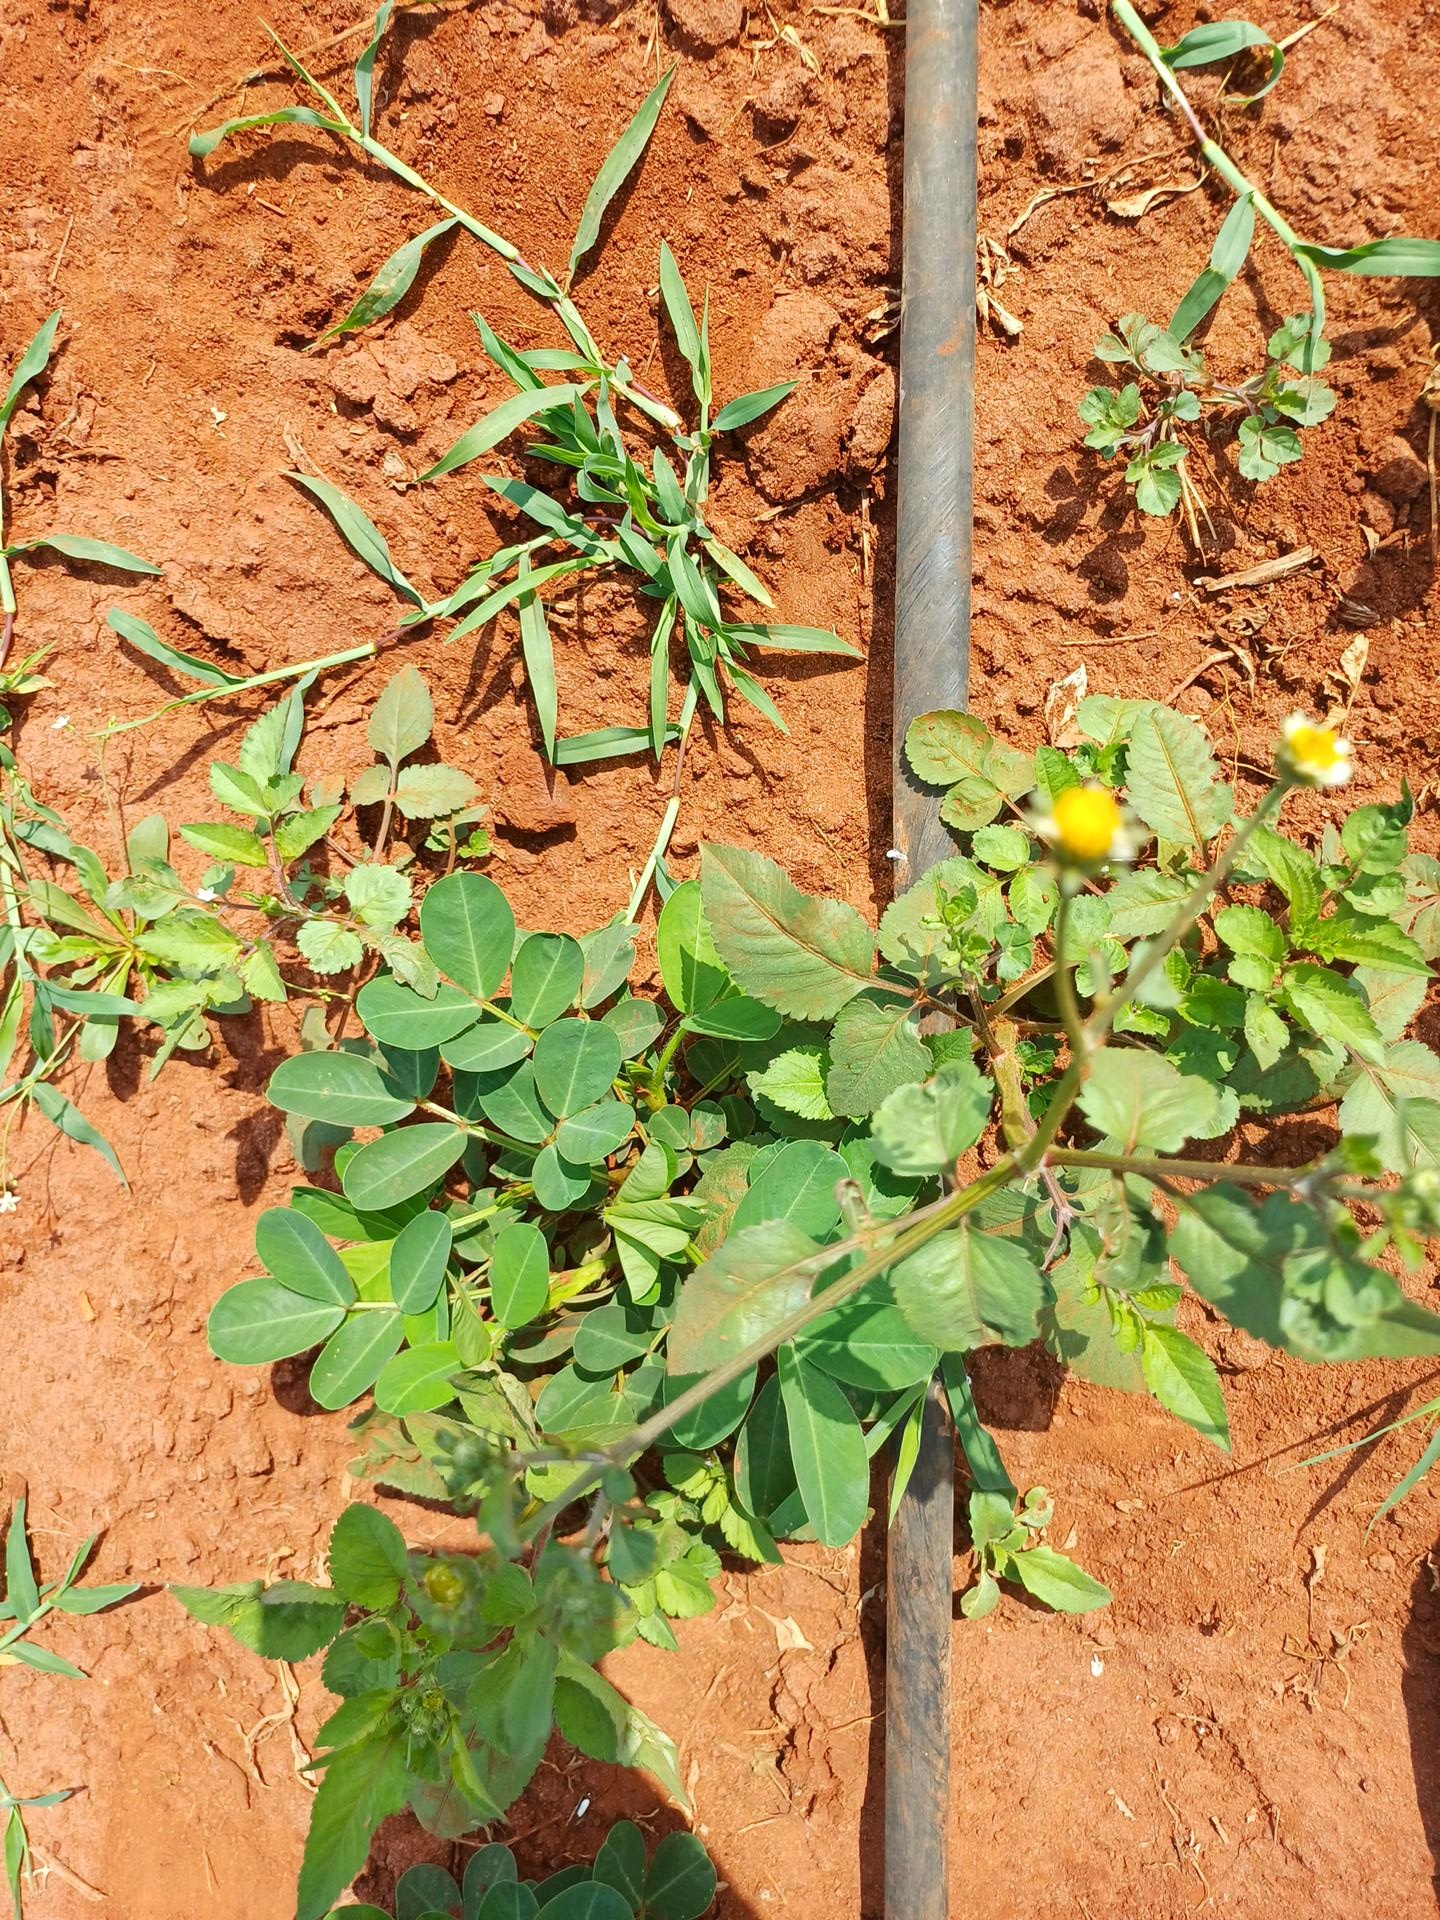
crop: groundnut
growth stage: flowering
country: Kenya
